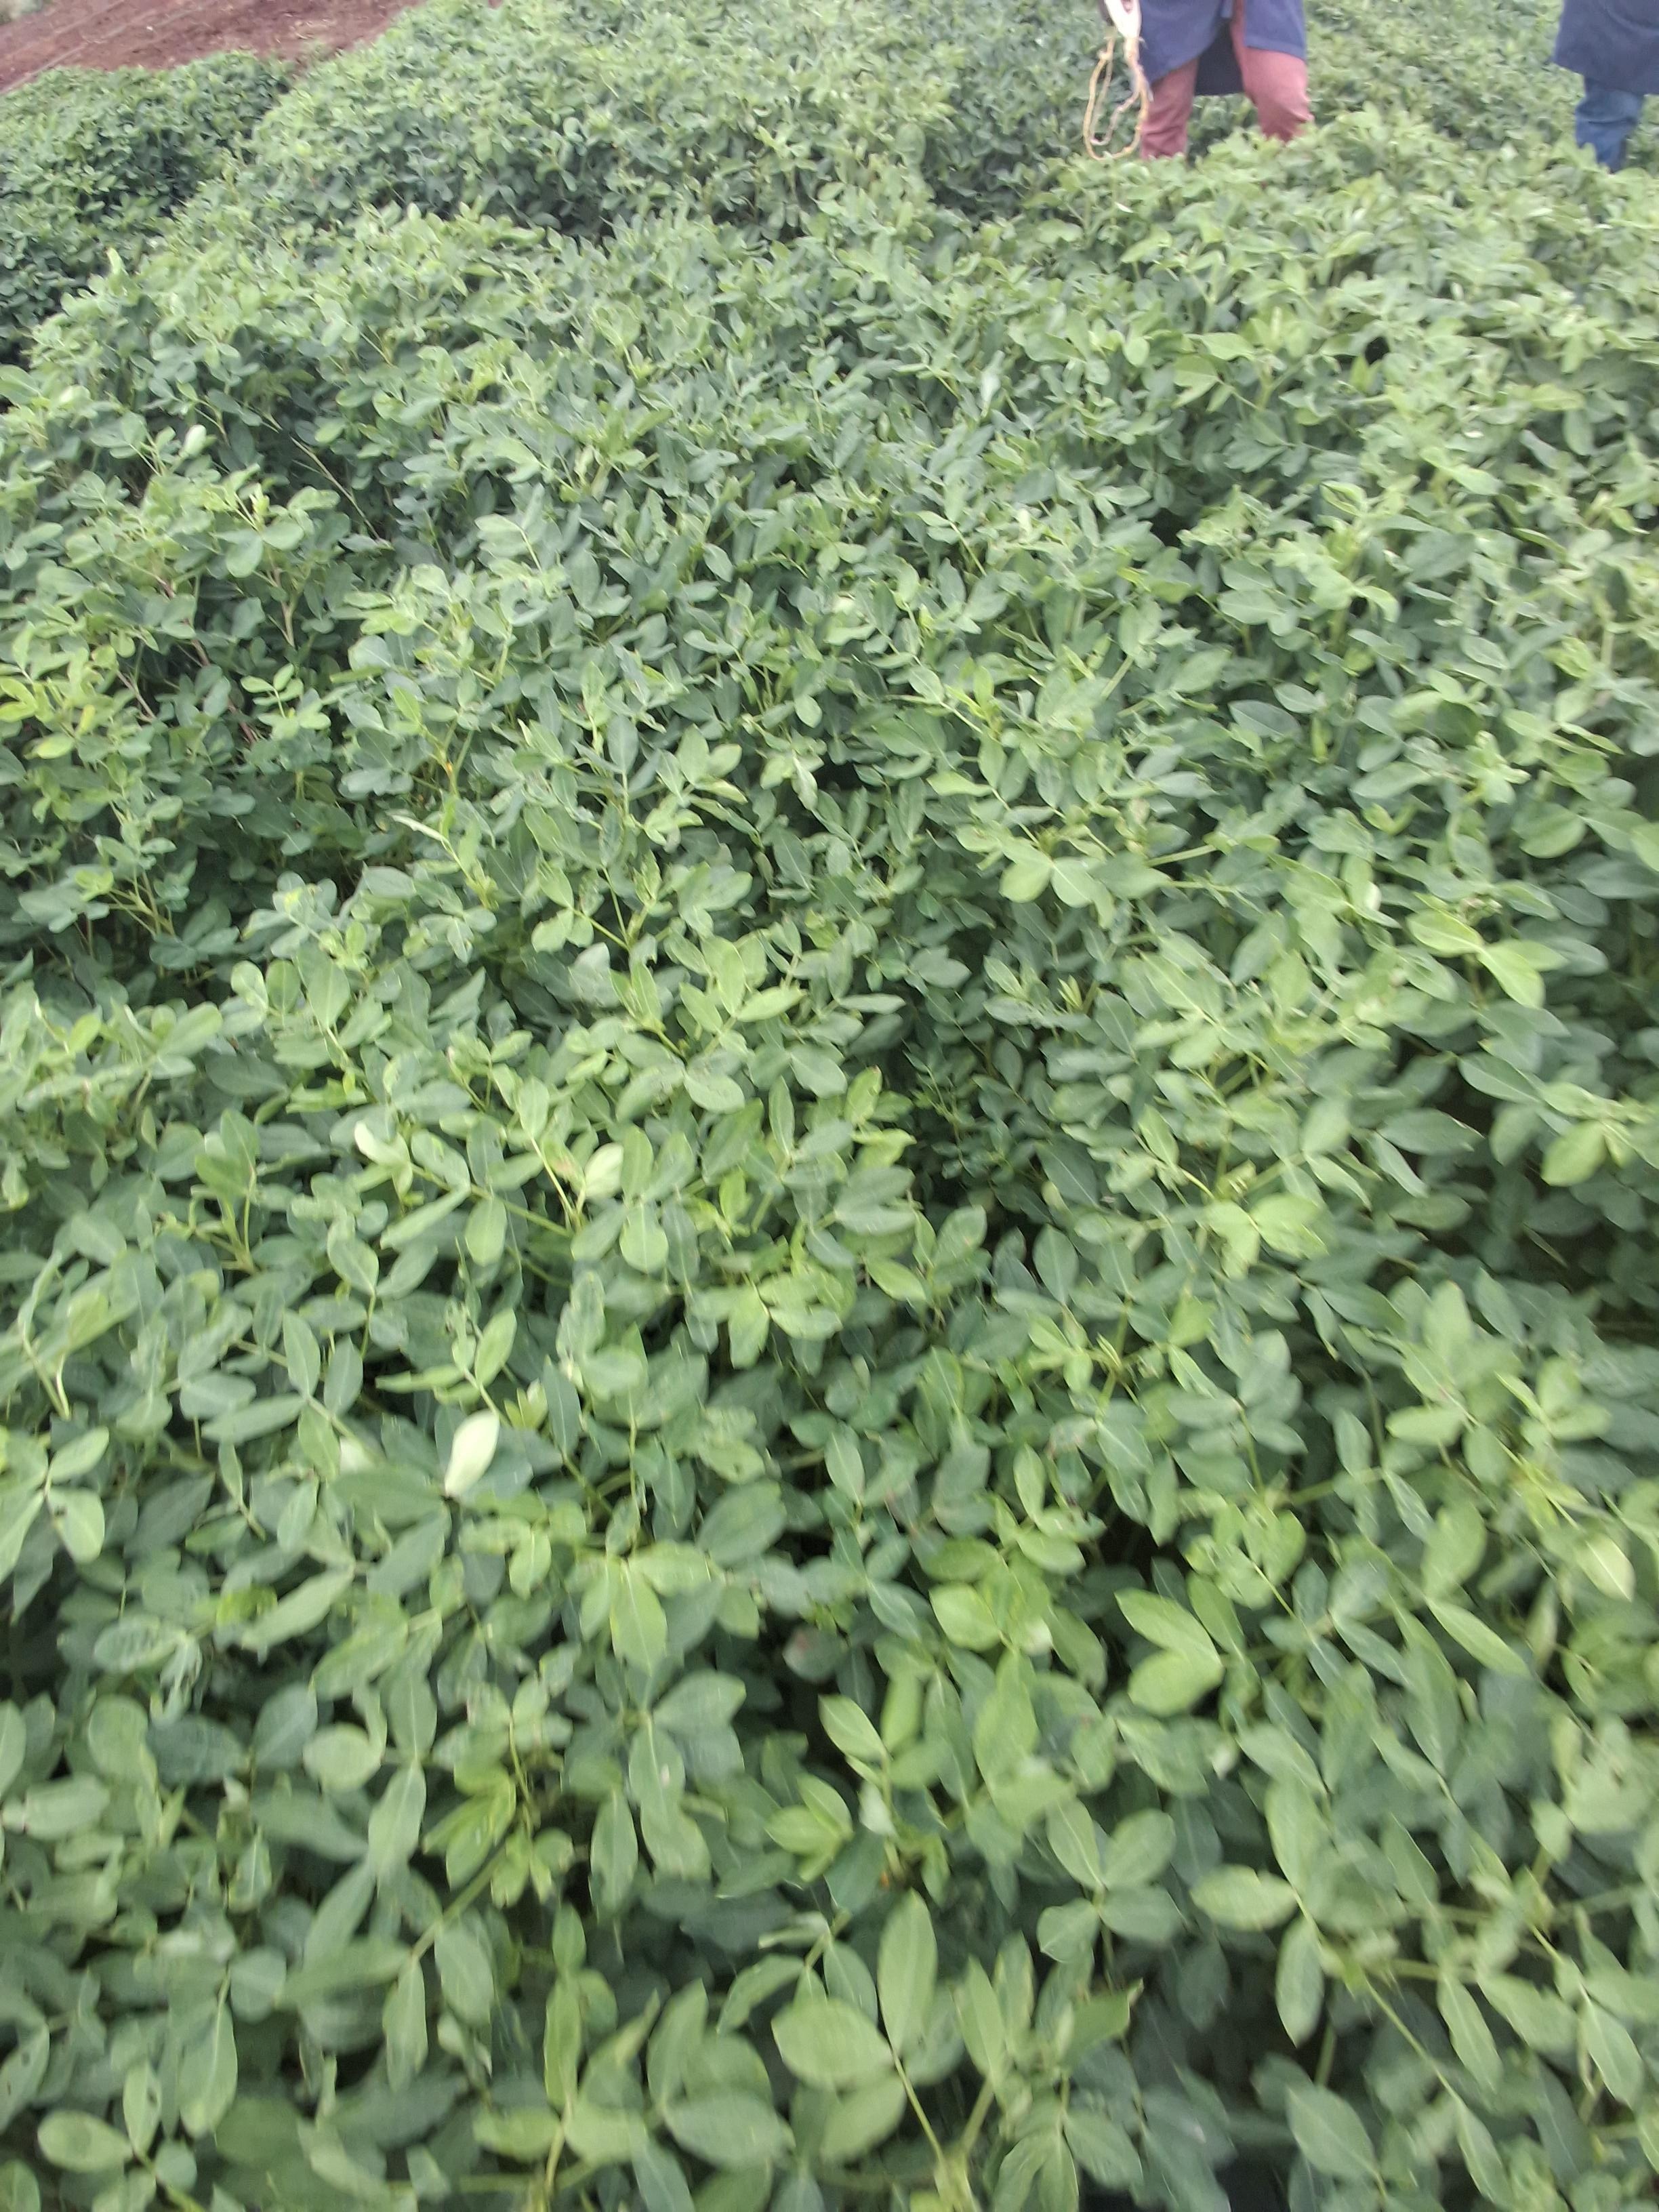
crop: groundnut
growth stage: pegging
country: Kenya
